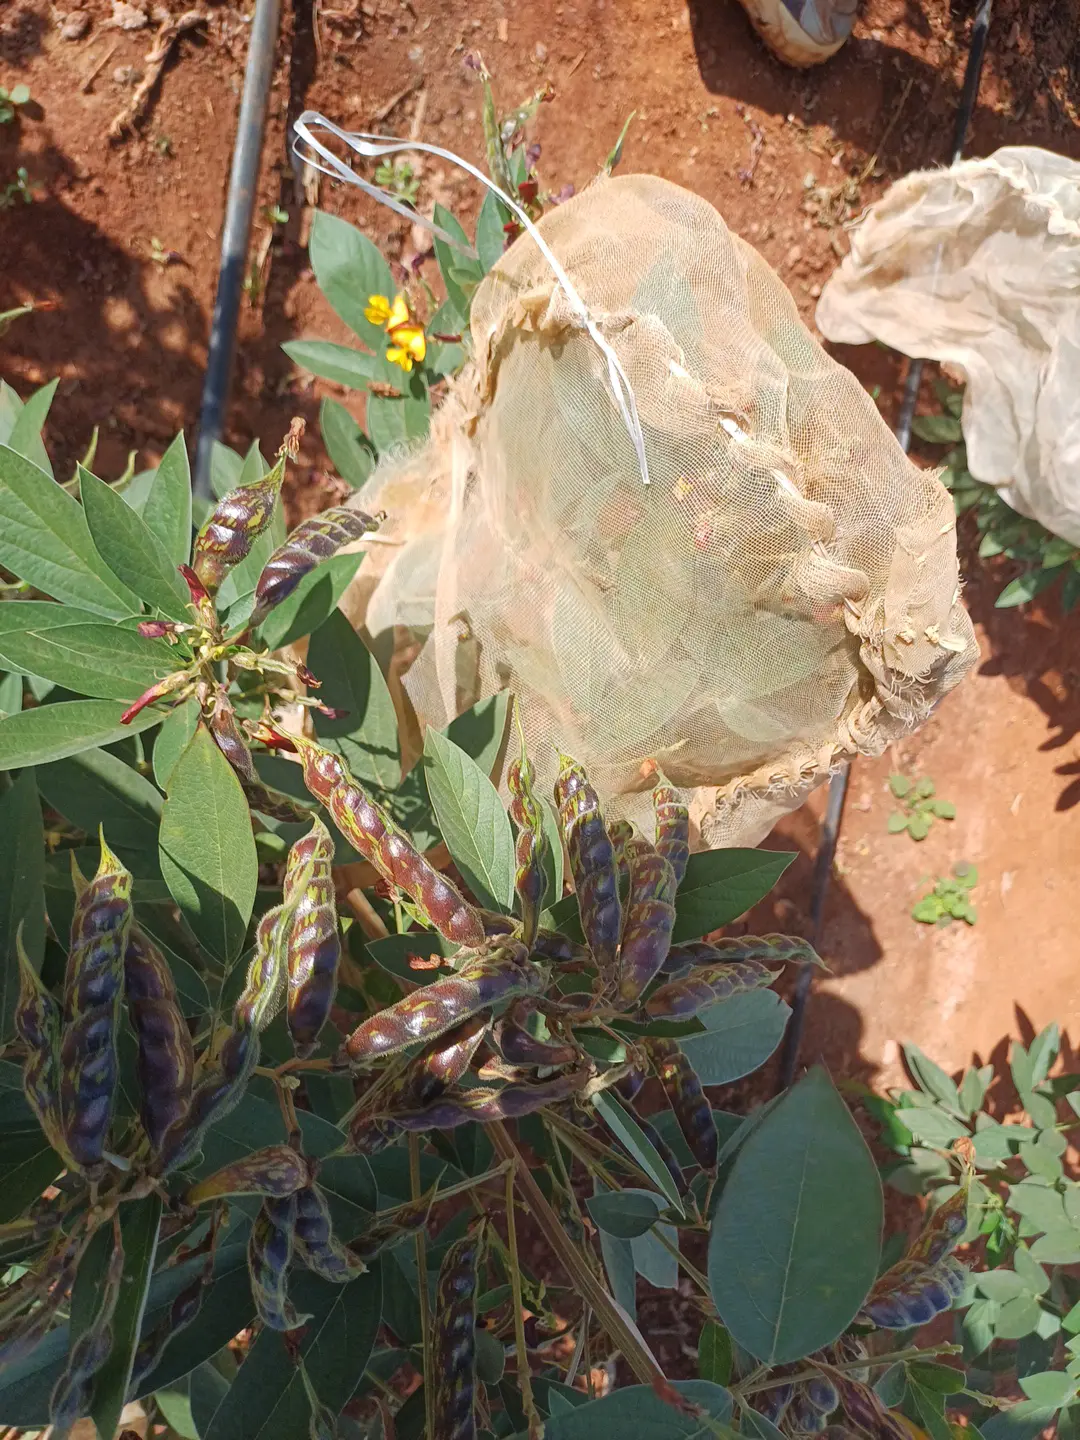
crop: pigeonpea
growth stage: development pod
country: Kenya
